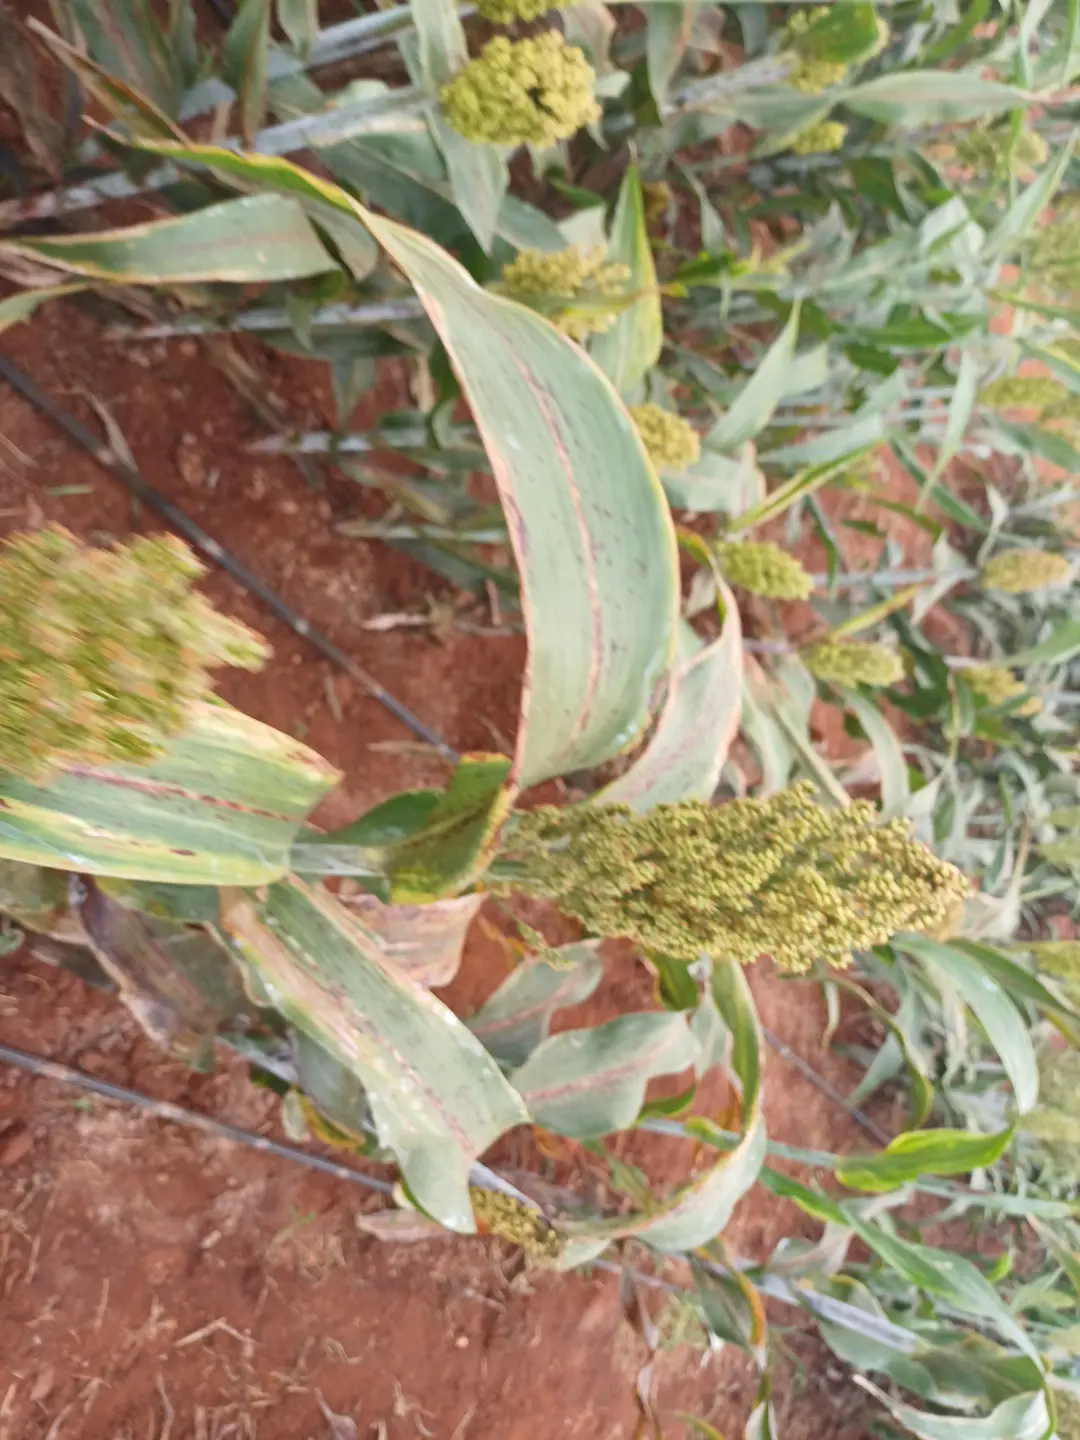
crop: sorghum
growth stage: pegging
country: Kenya
